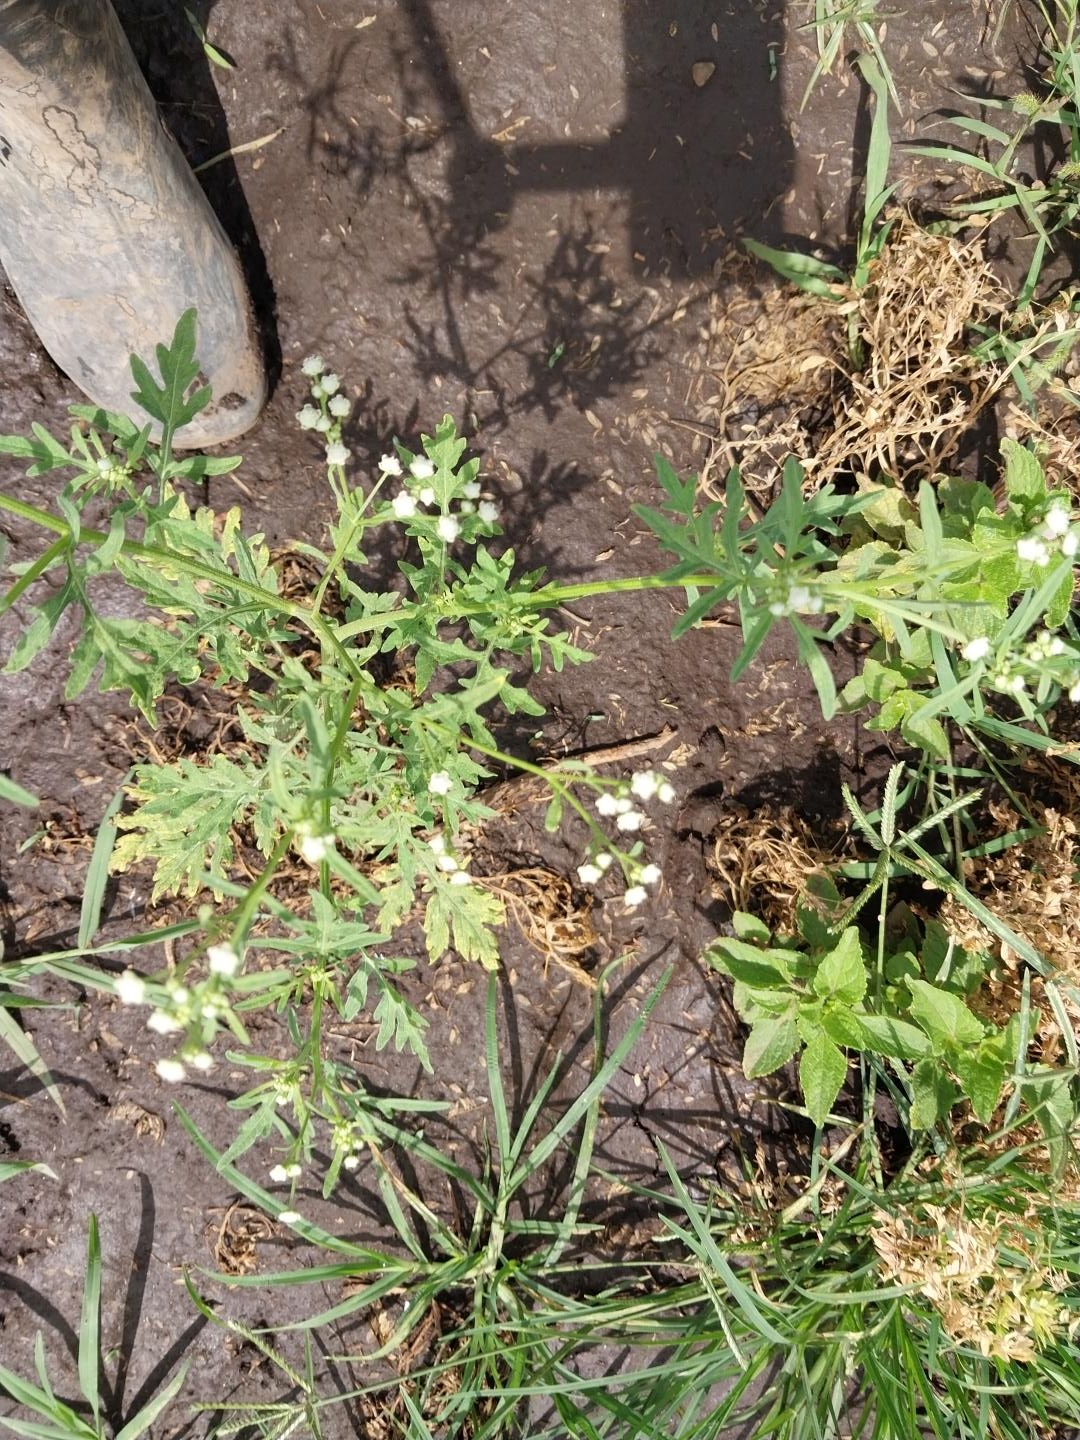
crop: lentil
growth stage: development pod
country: Tanzania
